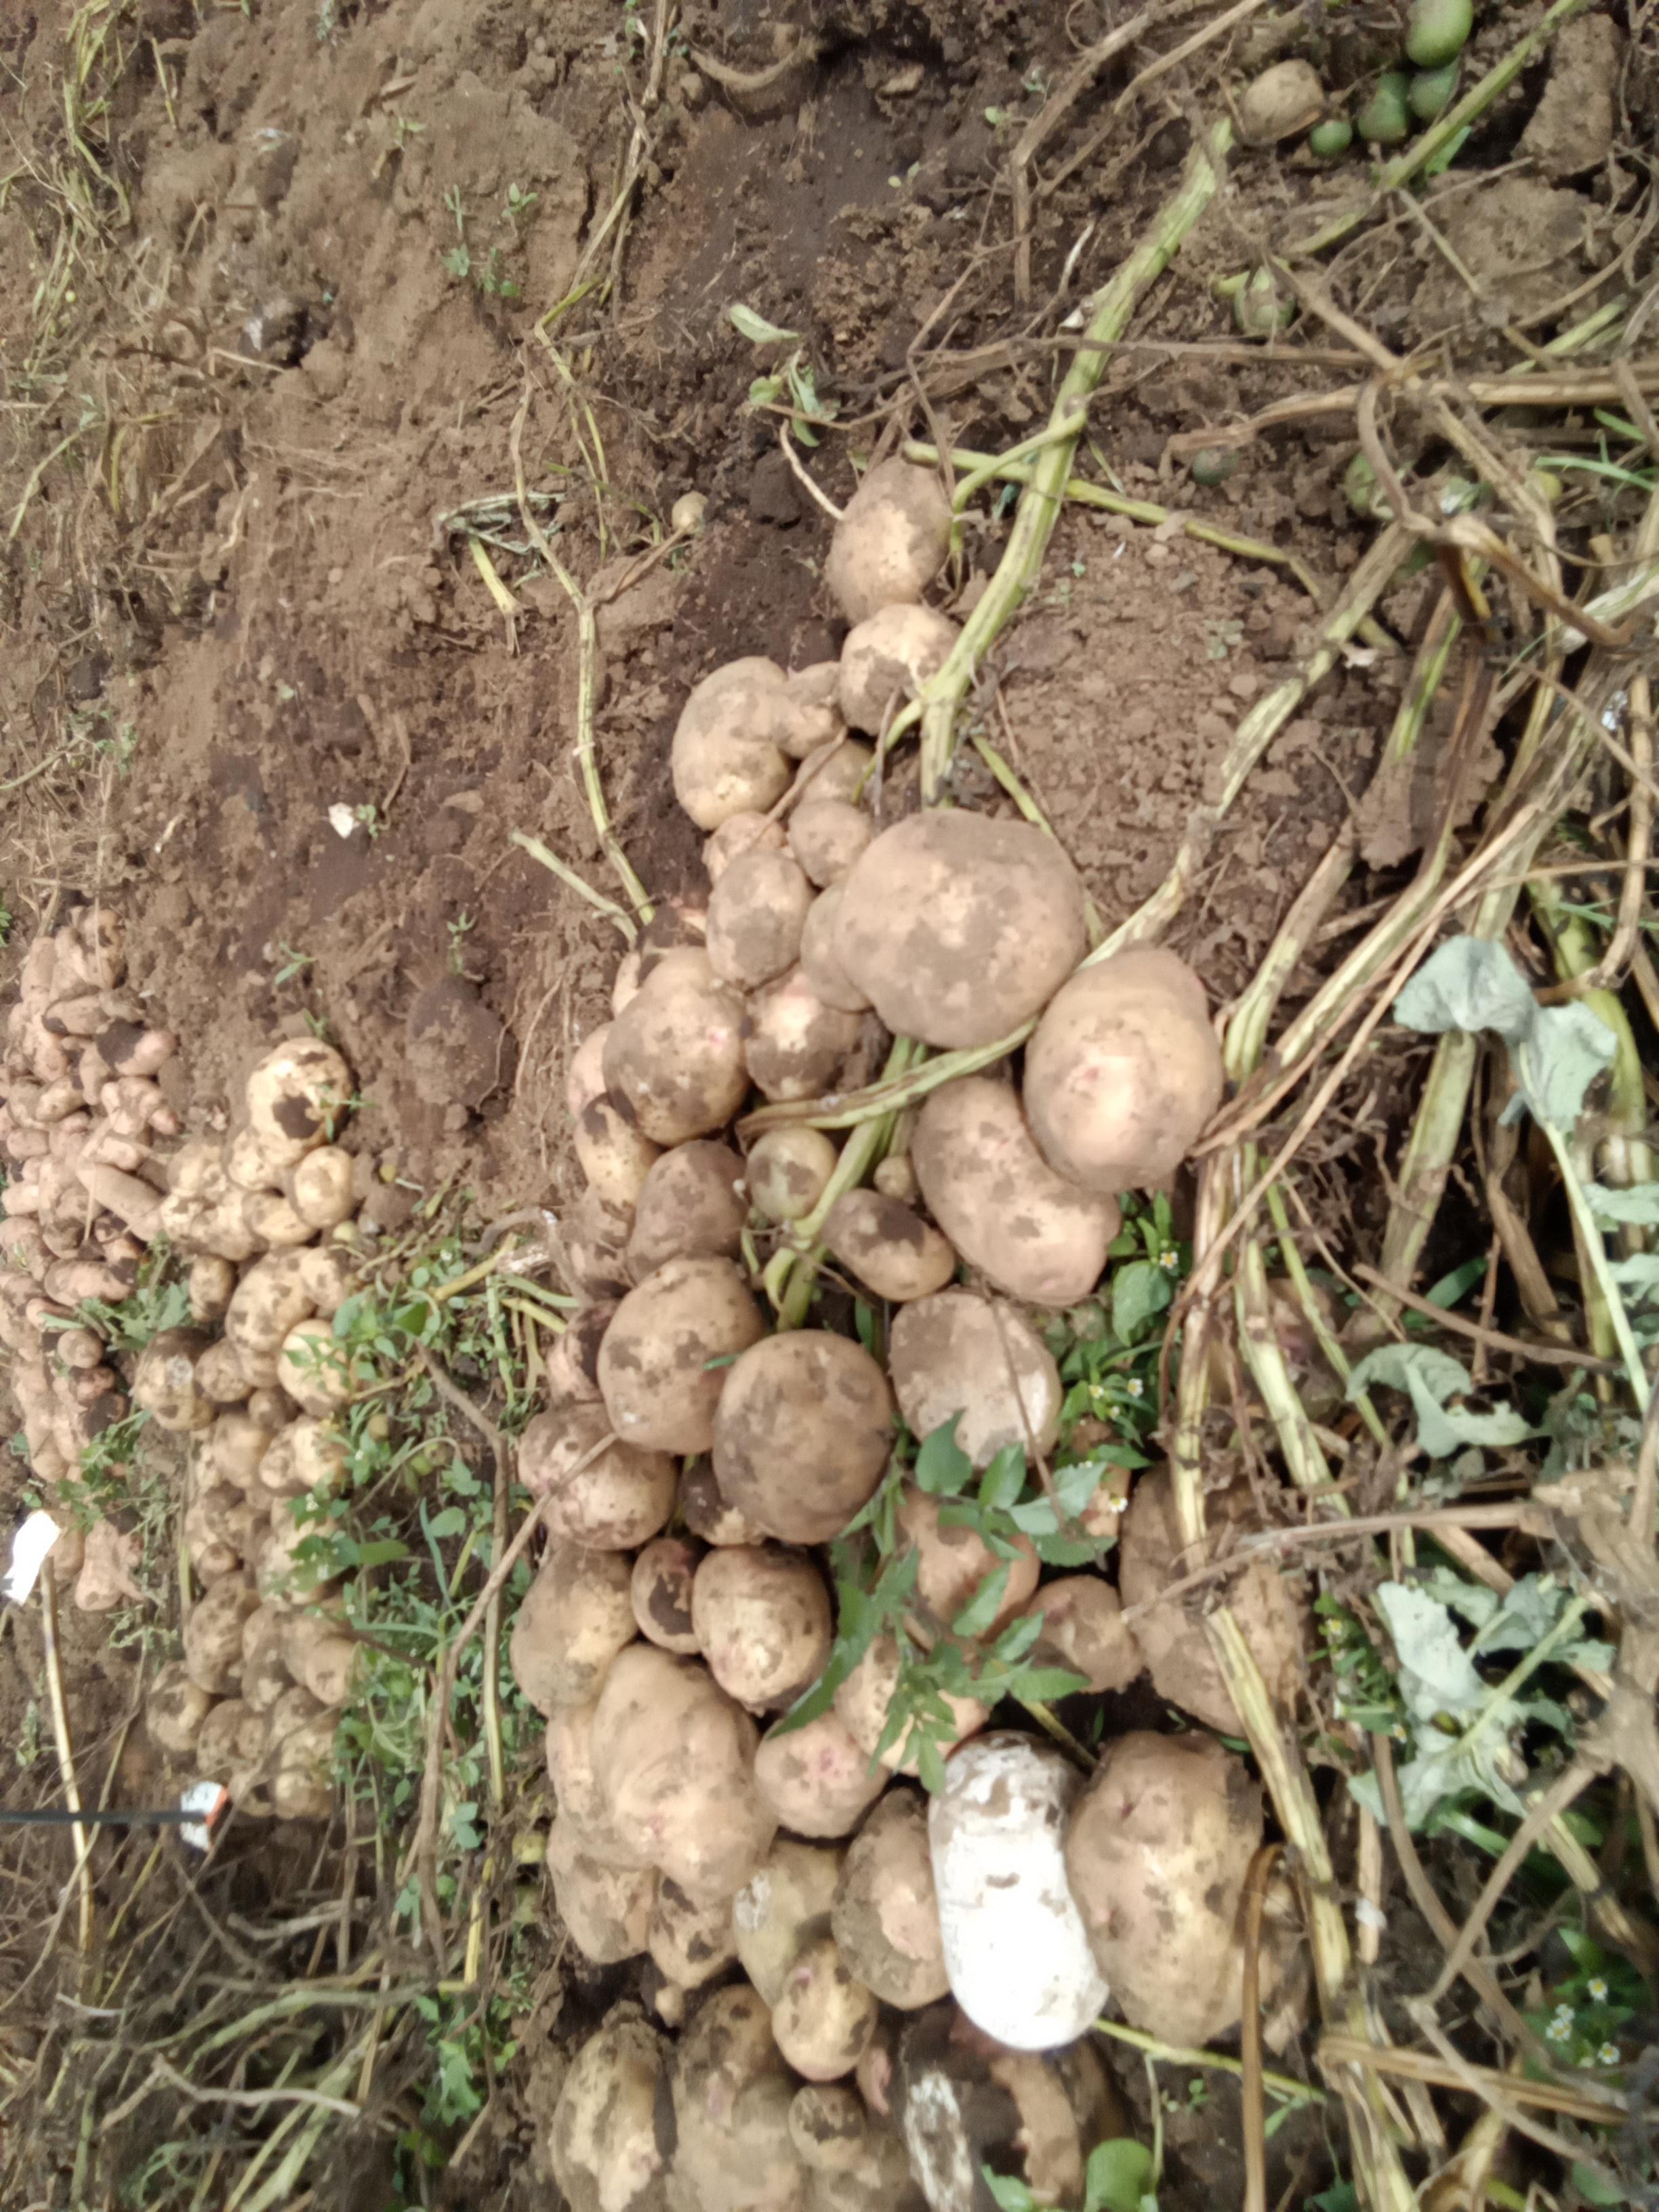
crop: potato
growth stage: harvest
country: Kenya
